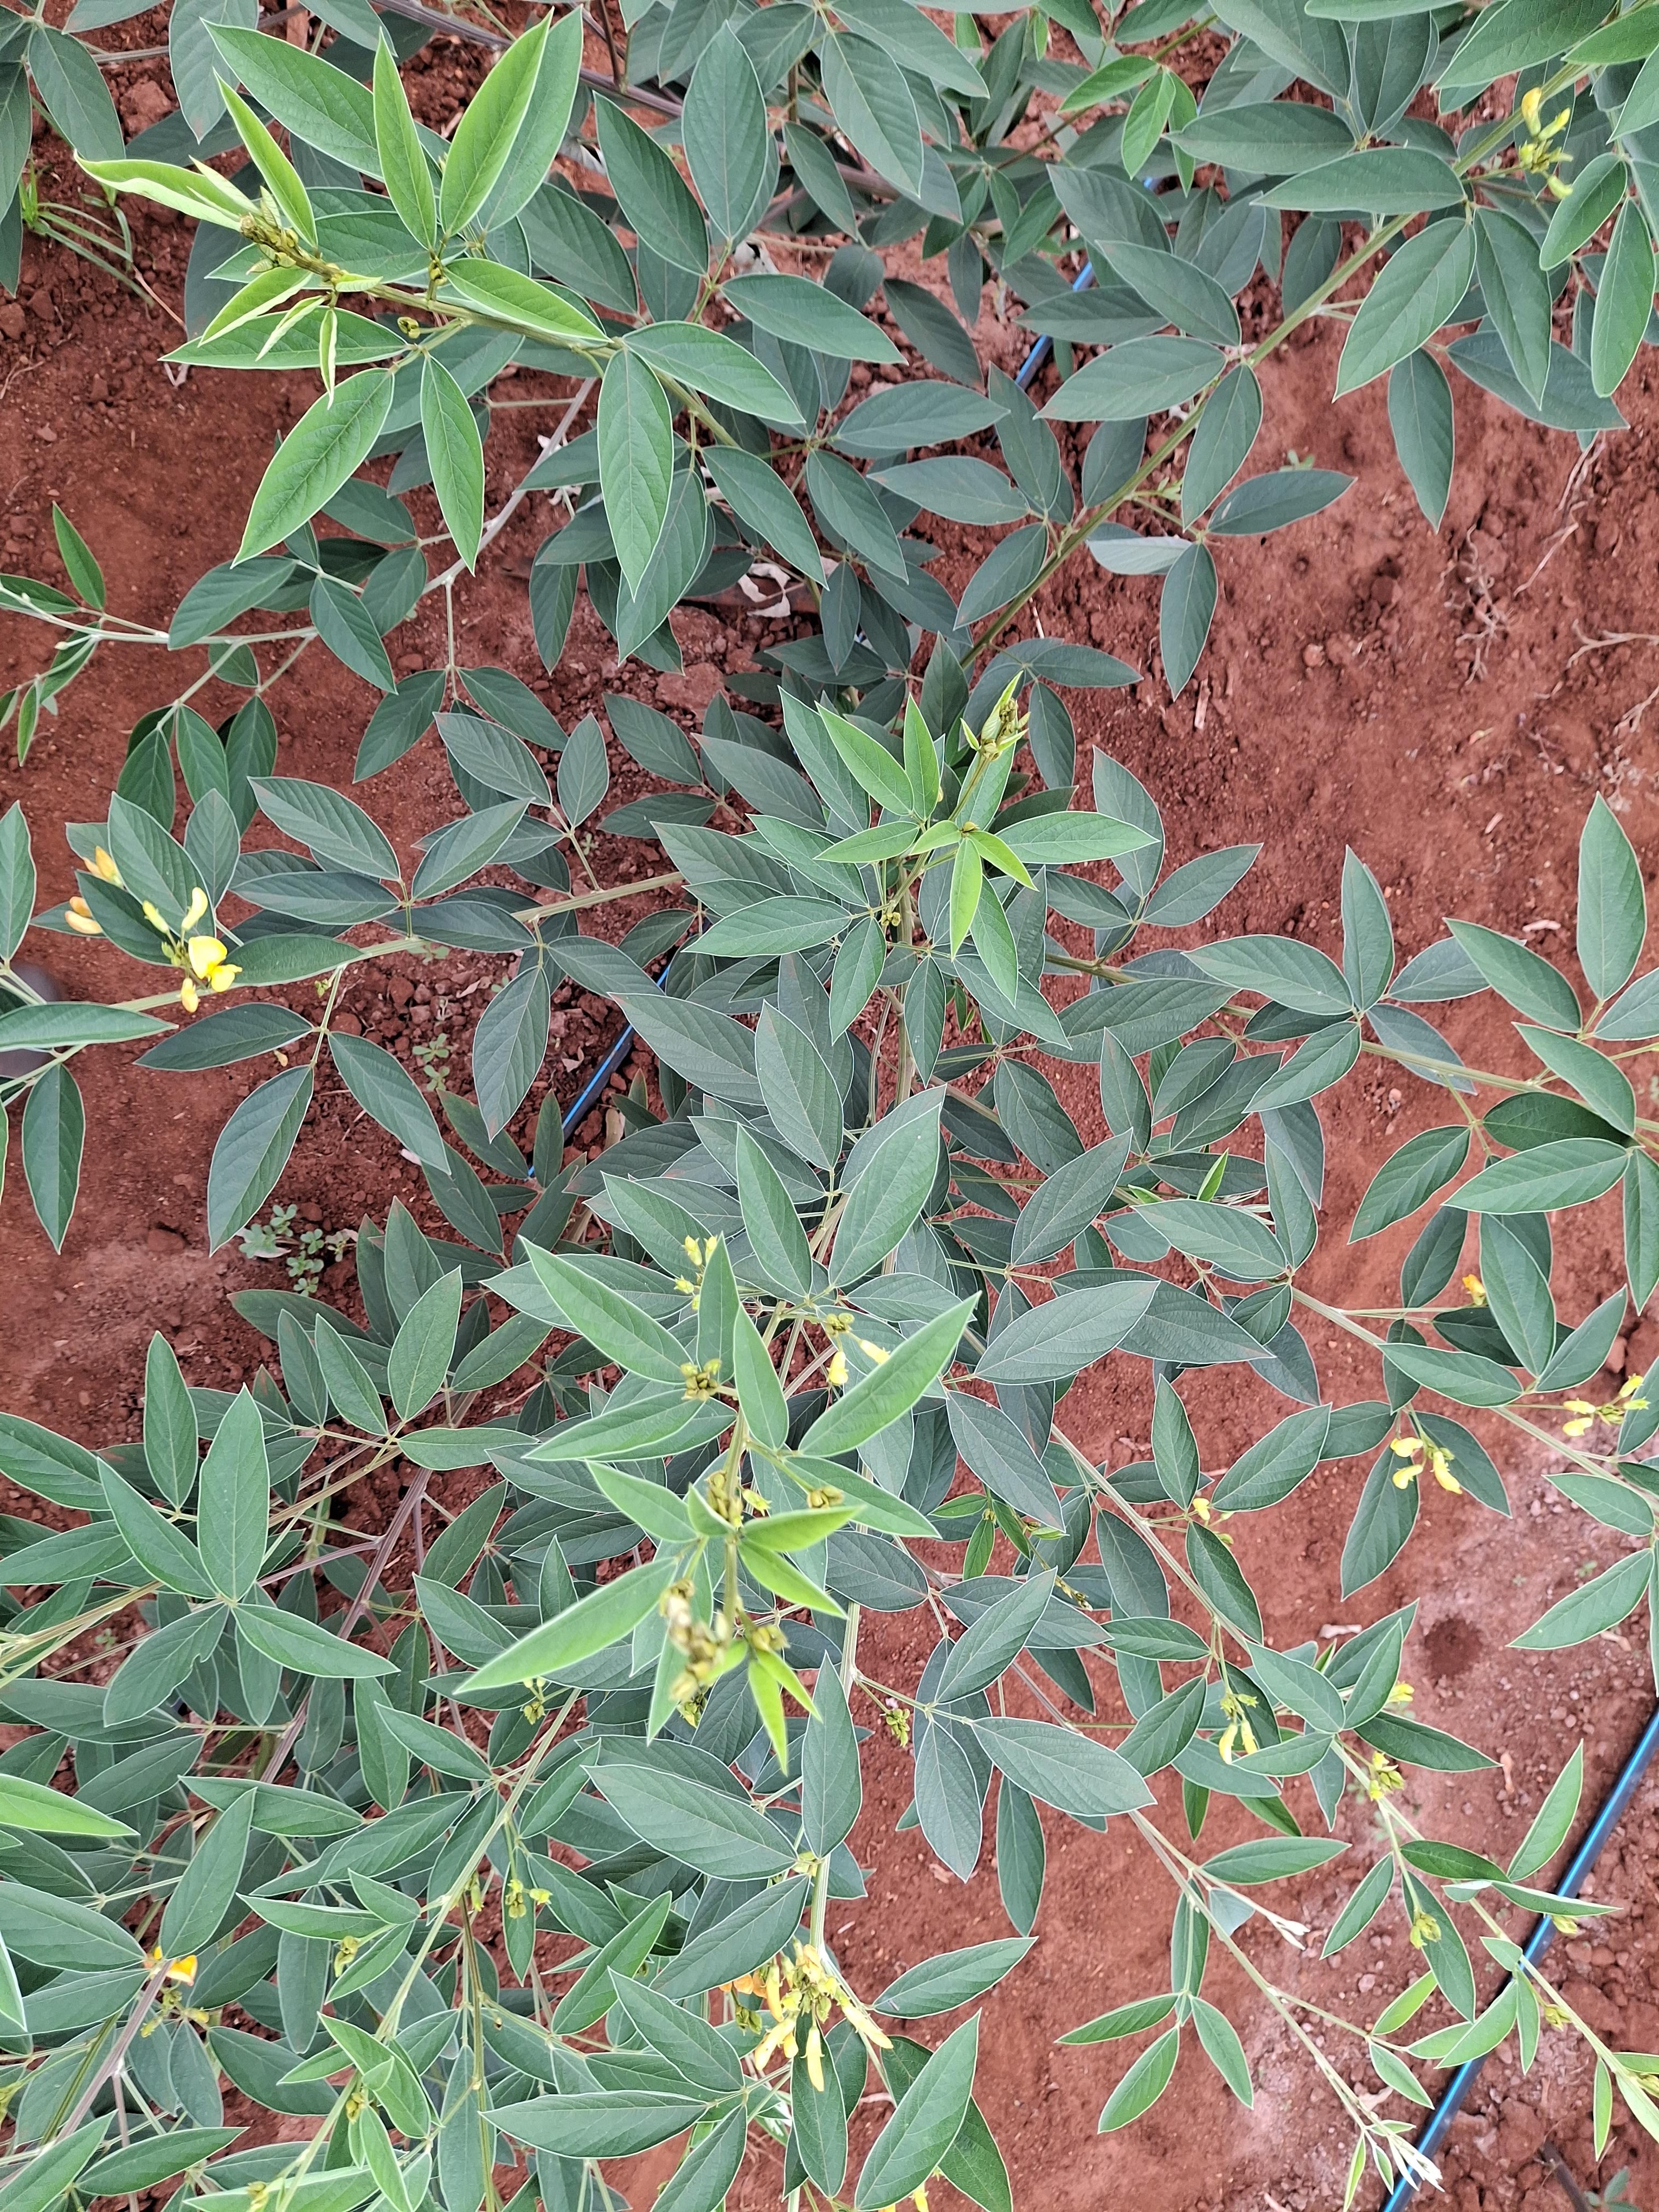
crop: pigeonpea
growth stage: vegetative
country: Kenya
